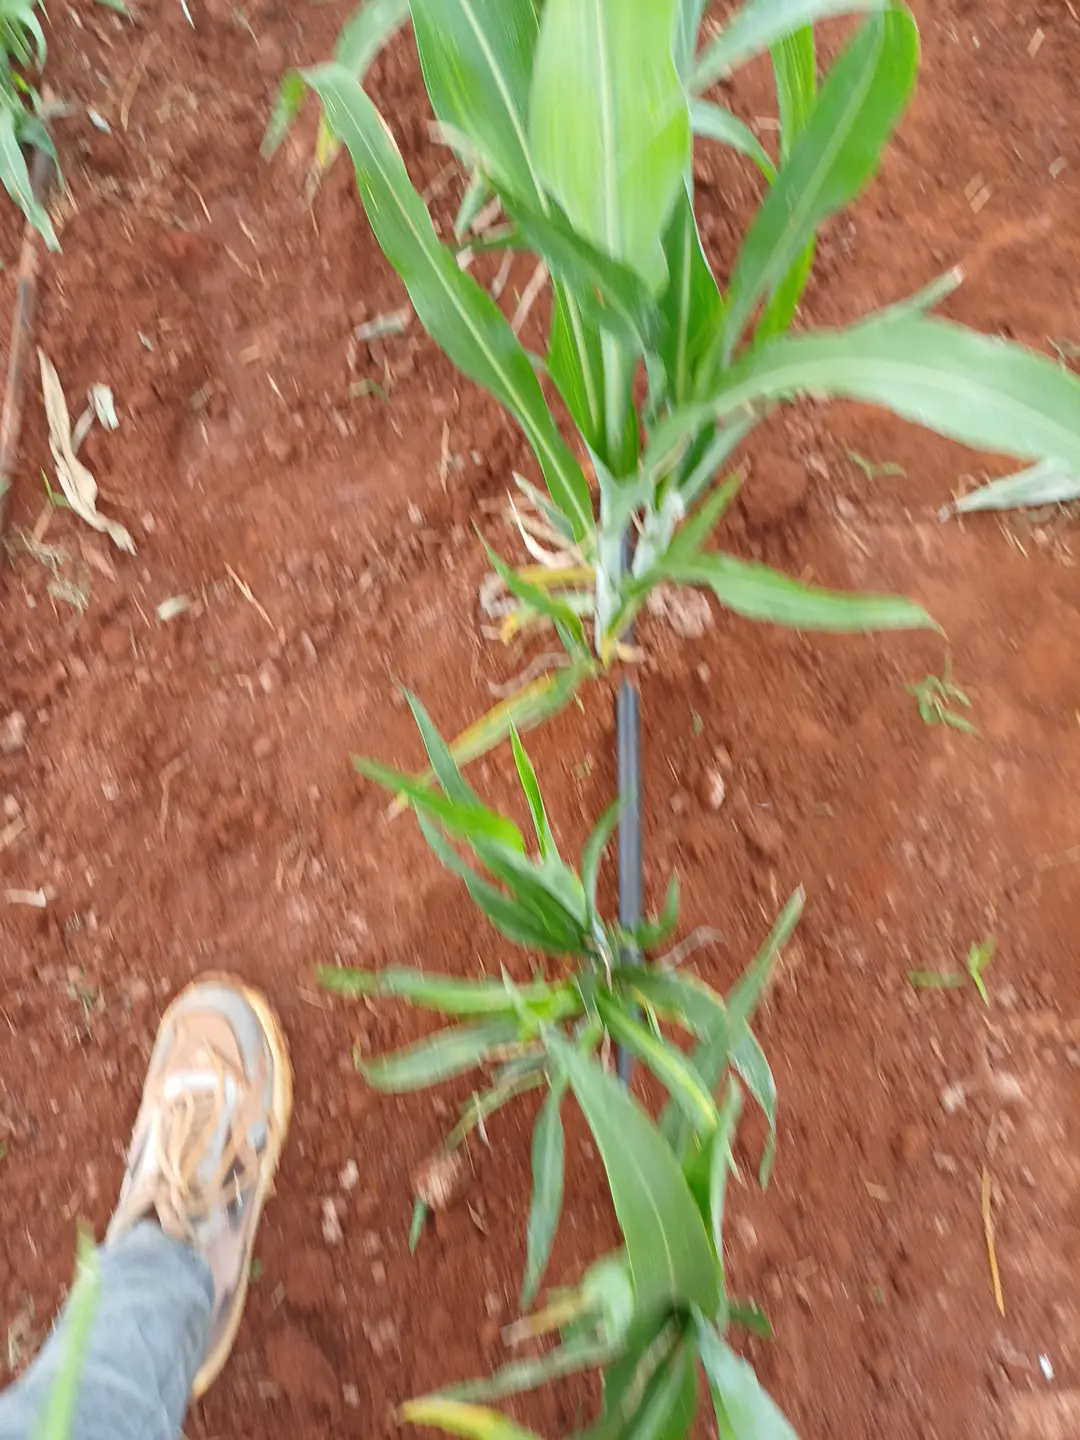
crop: sorghum
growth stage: vegetative
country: Kenya
